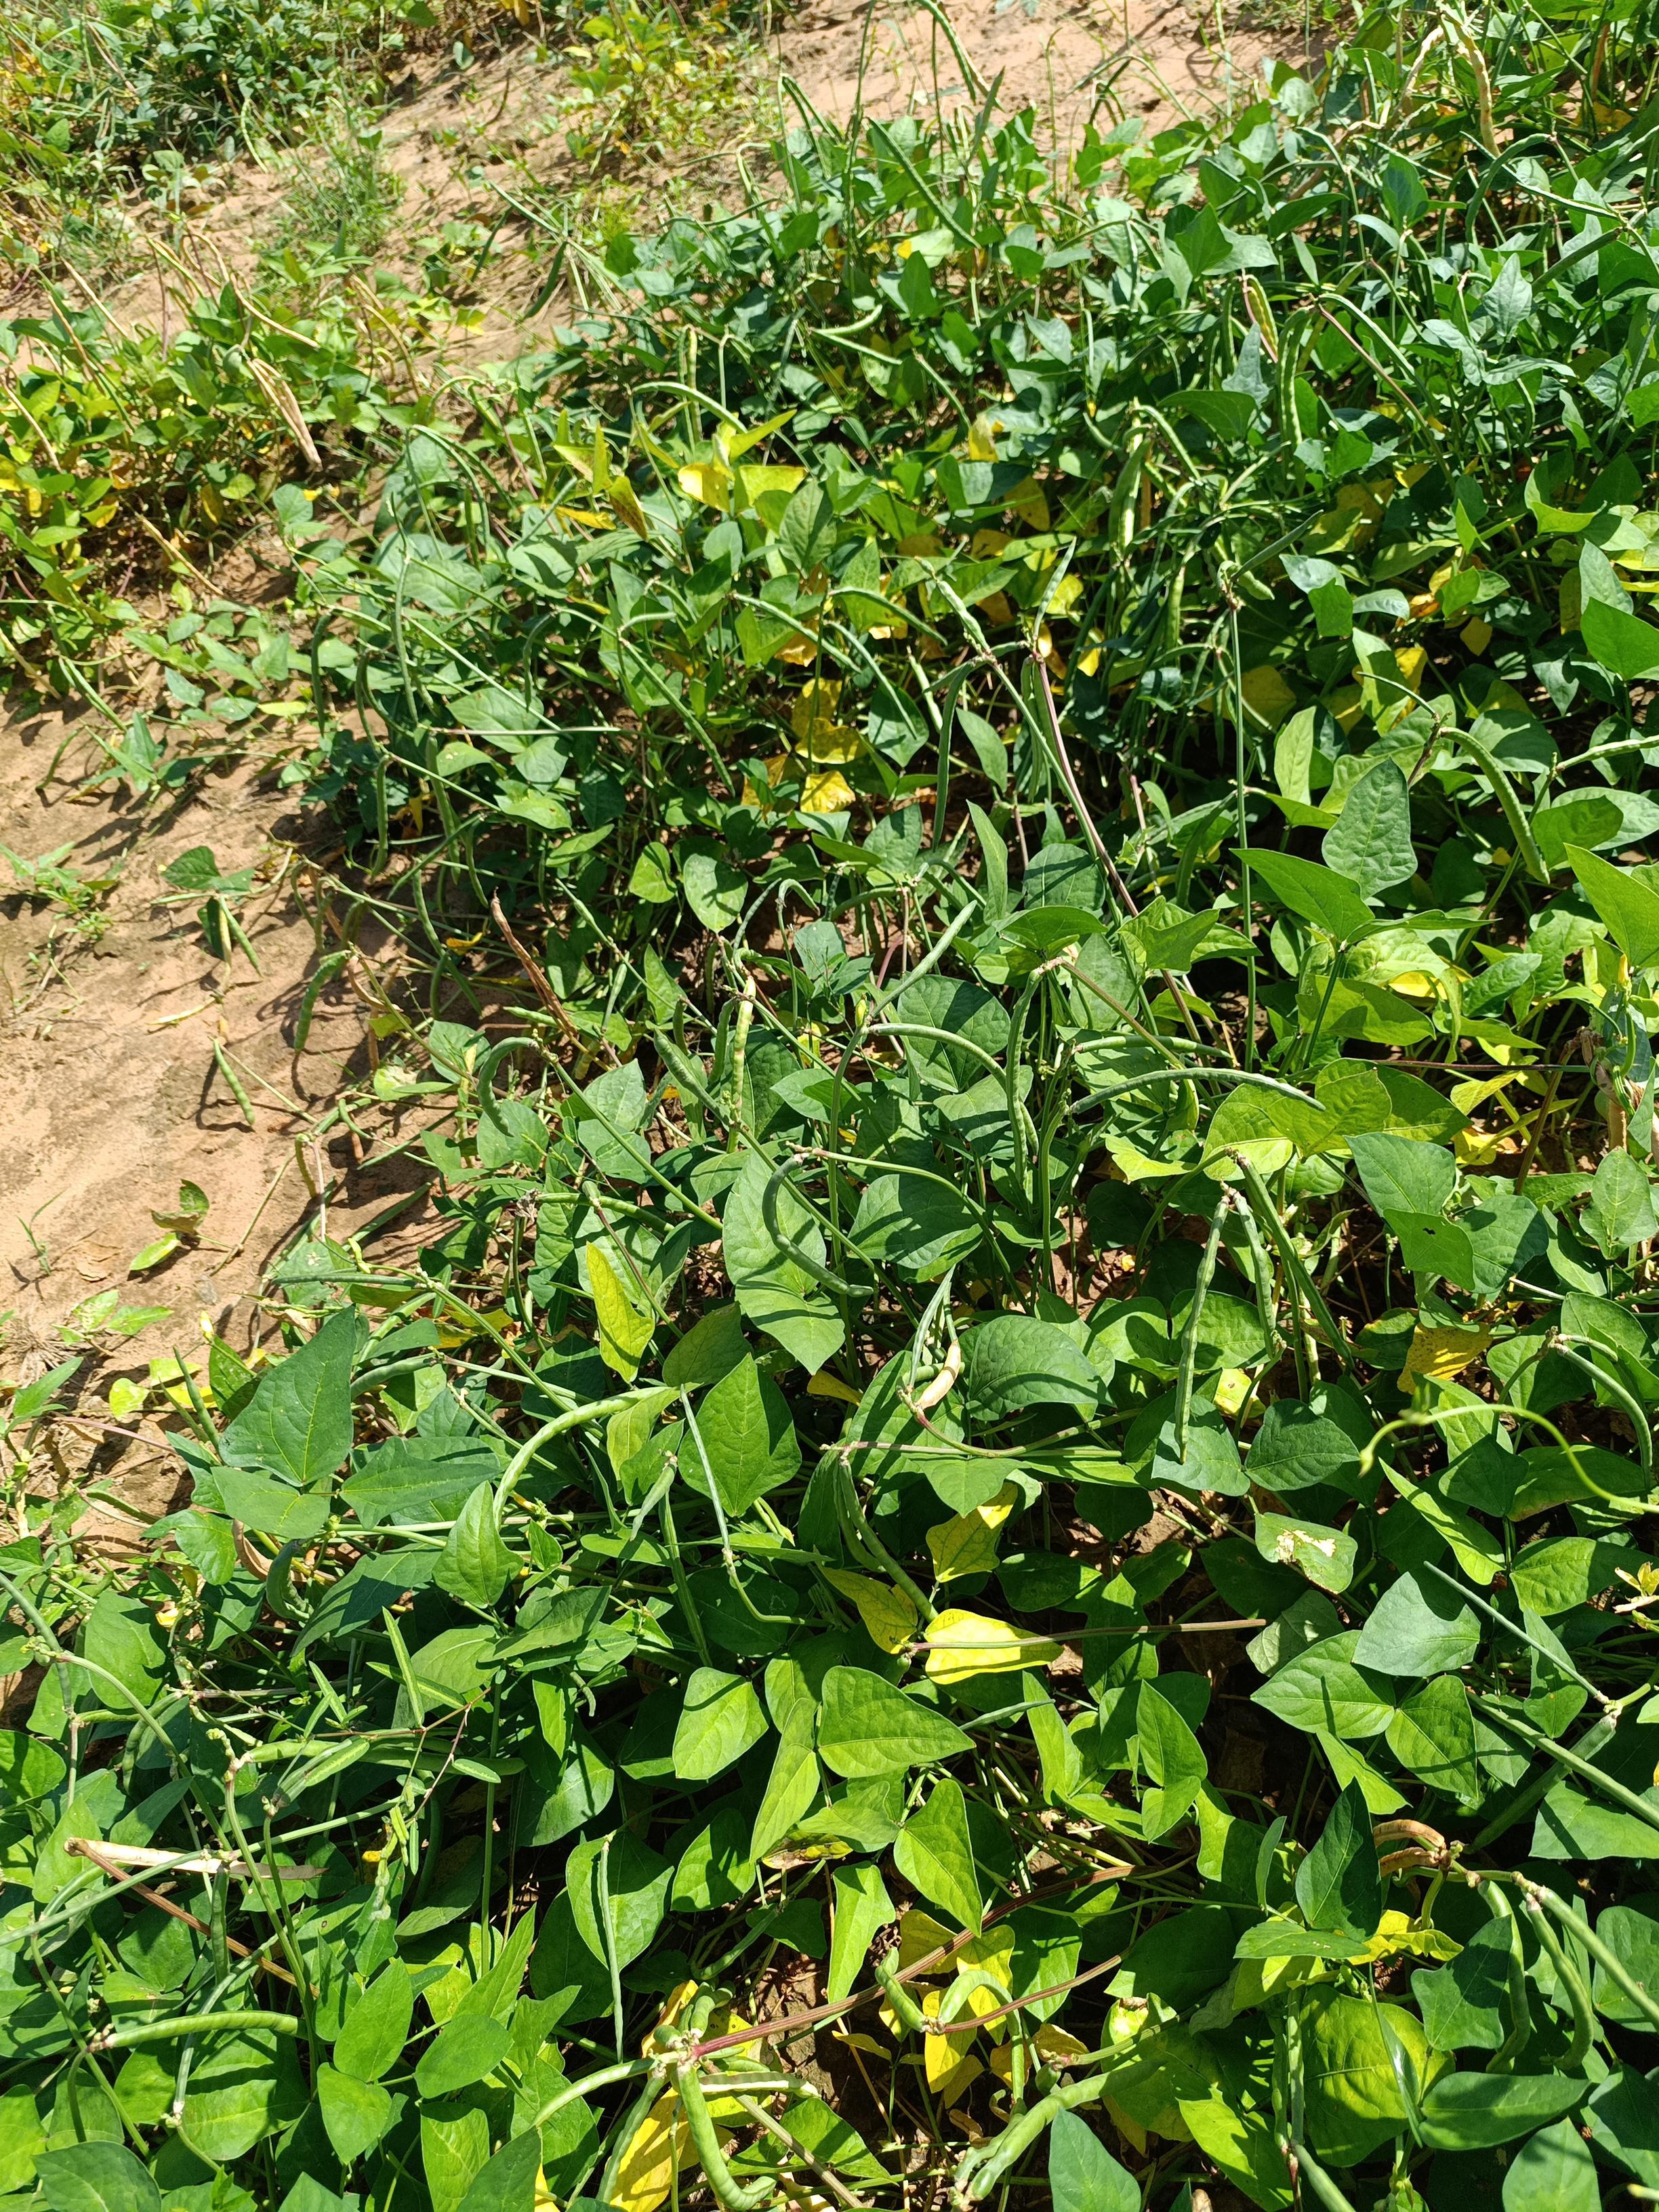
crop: cowpea
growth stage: maturity
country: Nigeria
